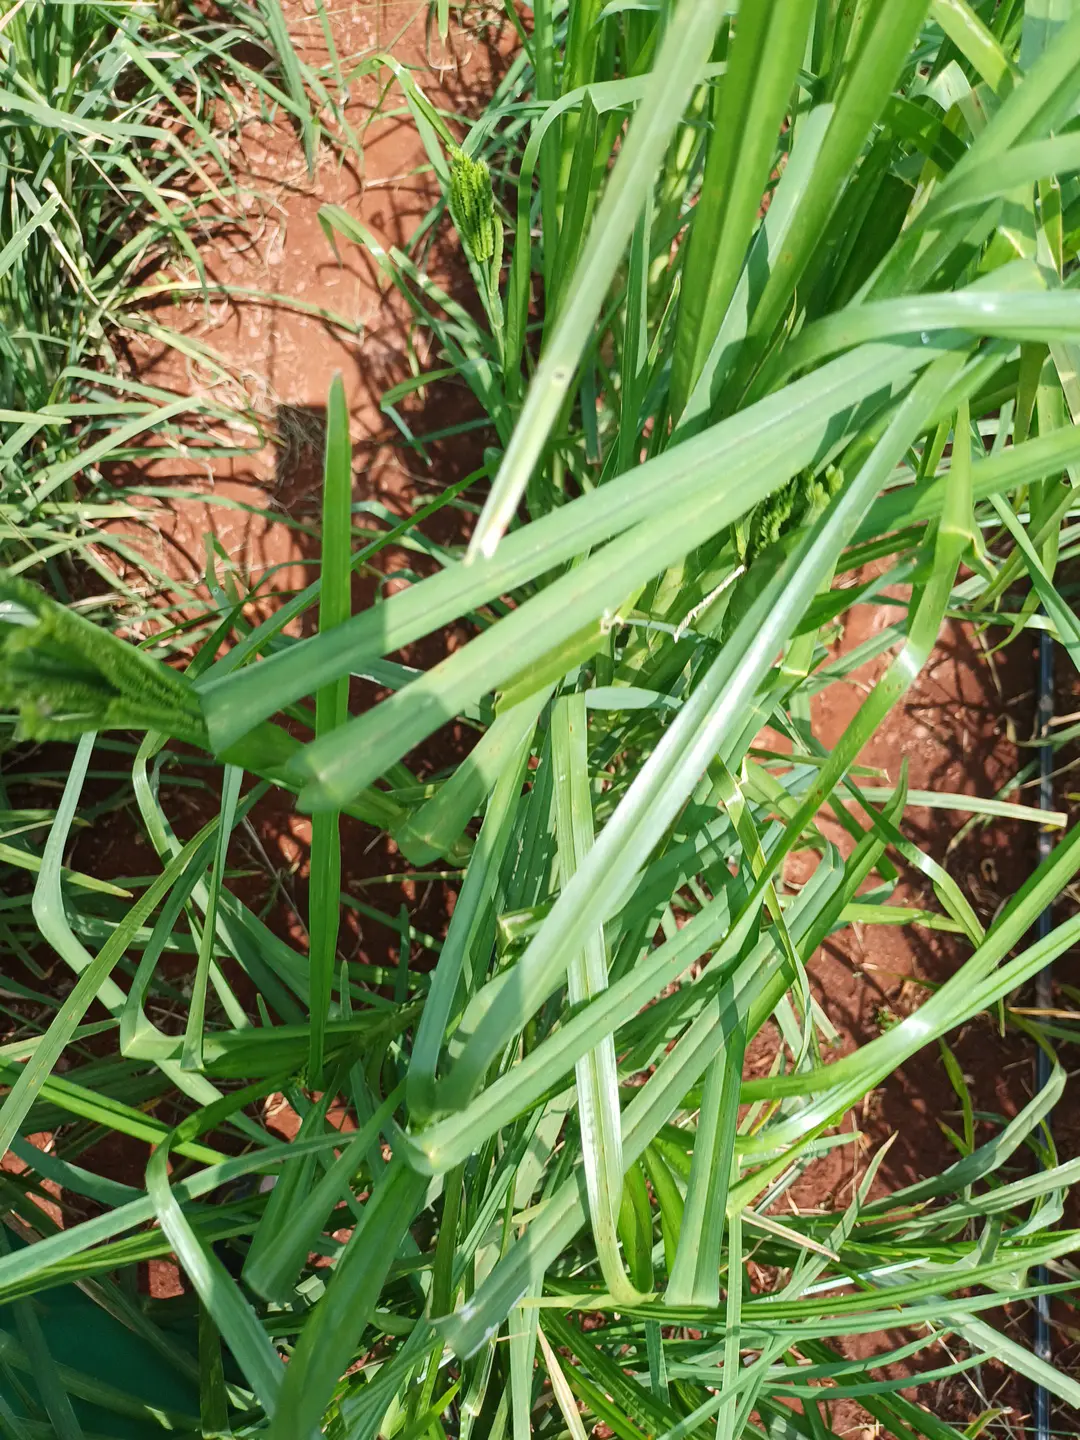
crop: finger millet
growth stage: flowering
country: Kenya
